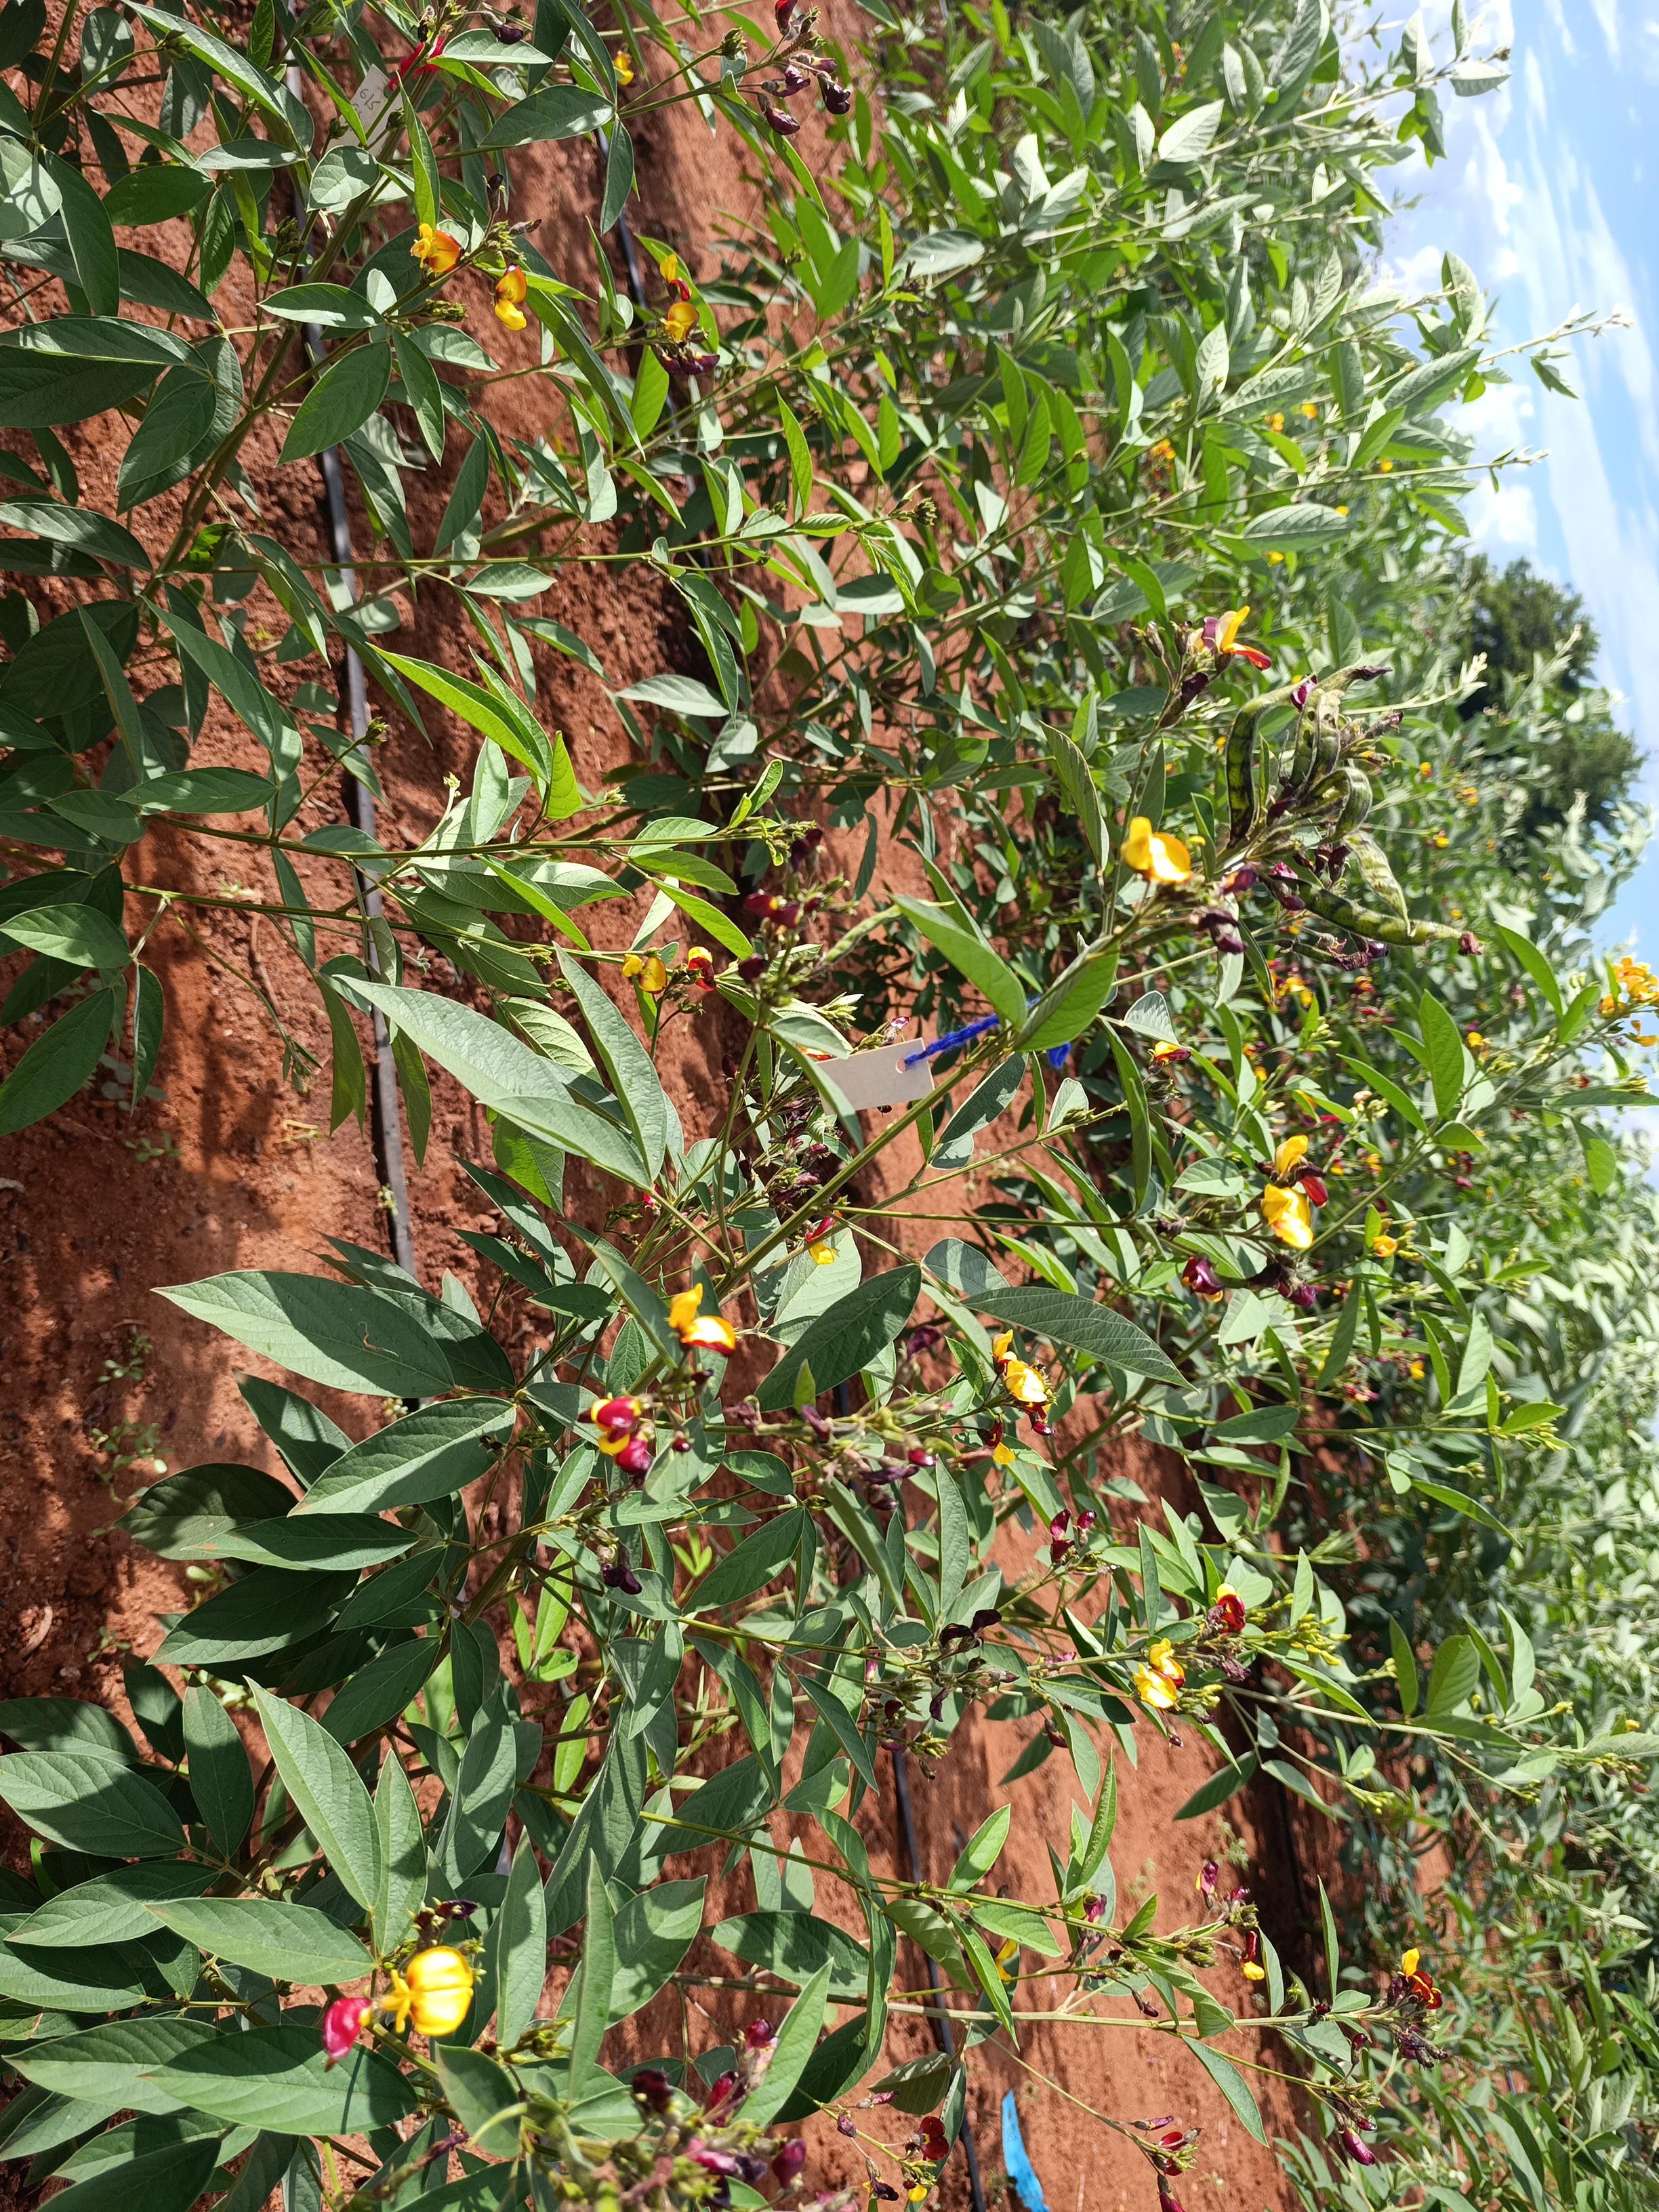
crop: pigeonpea
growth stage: flowering
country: Kenya
